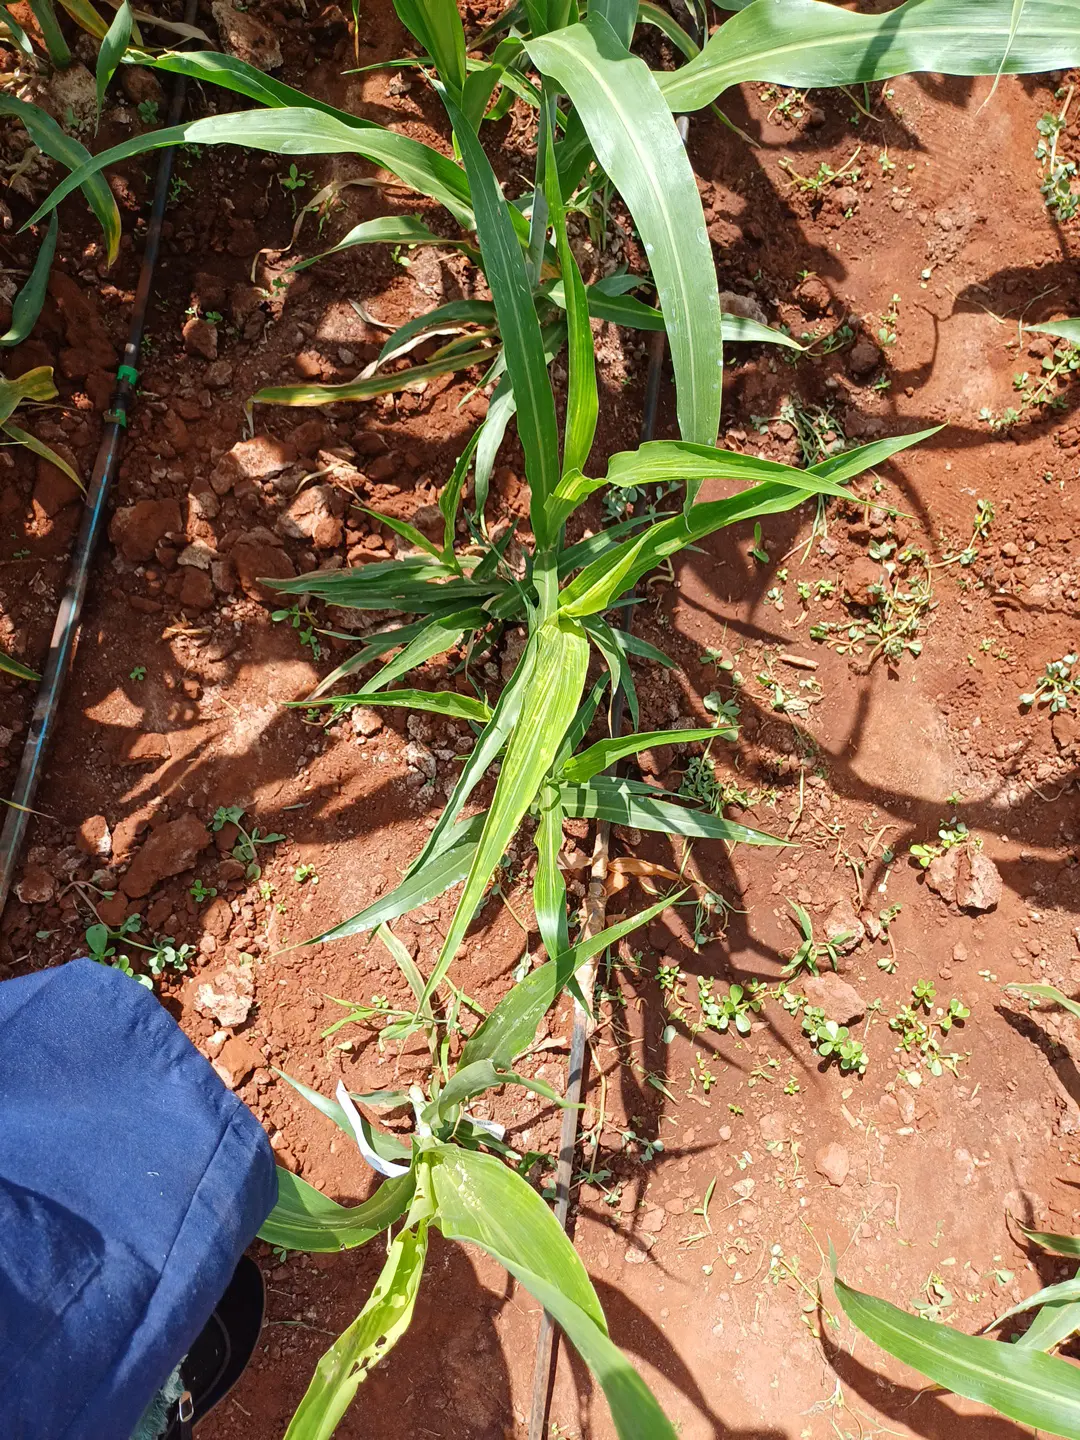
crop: sorghum
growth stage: heading tuber
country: Kenya
